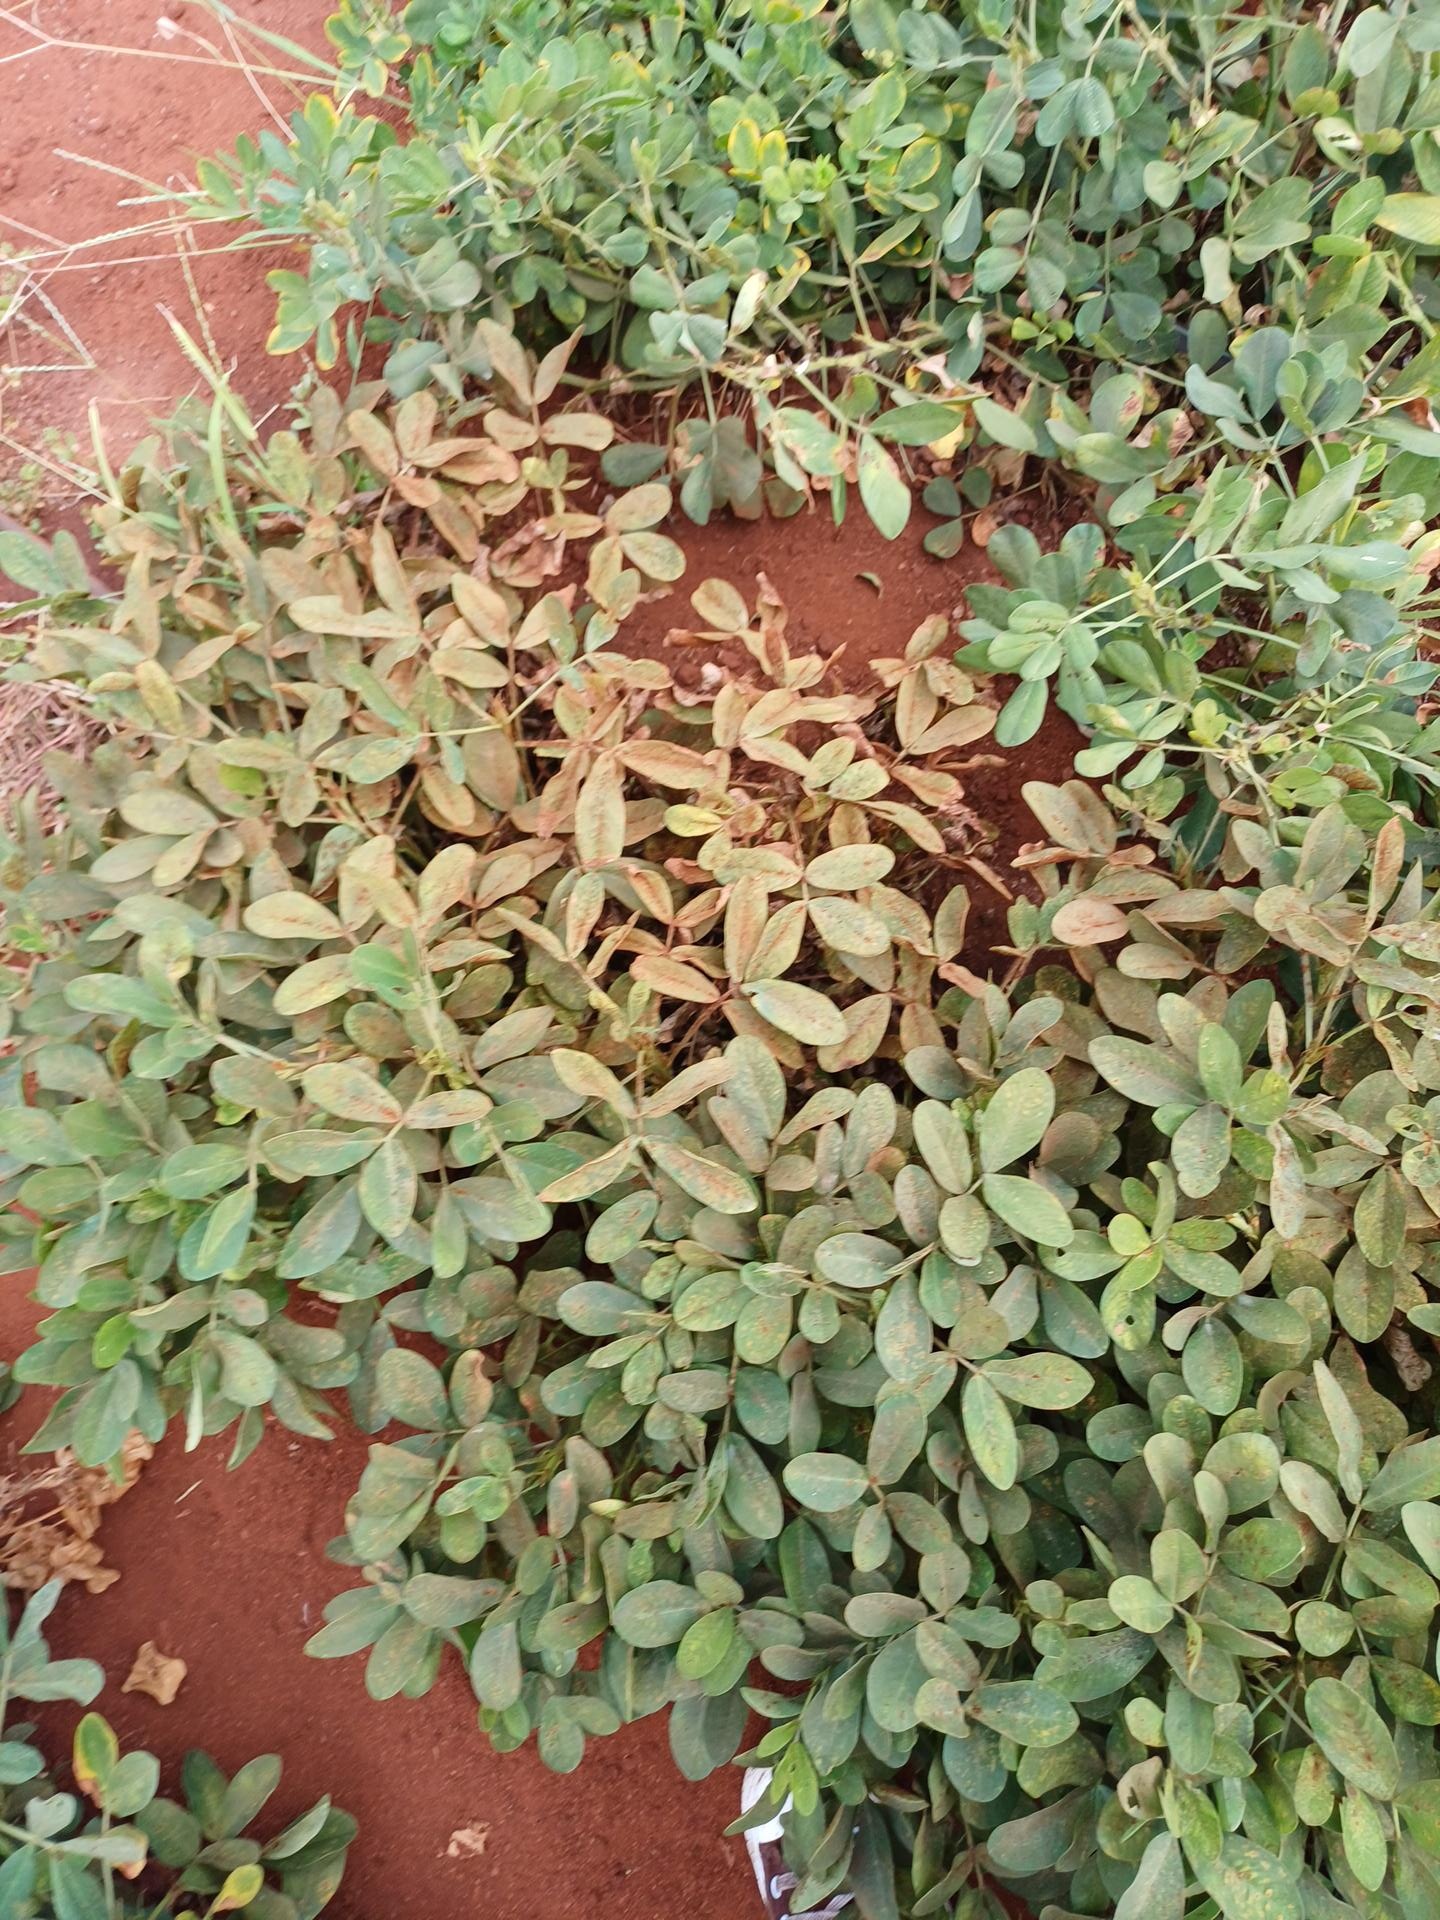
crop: groundnut
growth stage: maturity
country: Kenya
